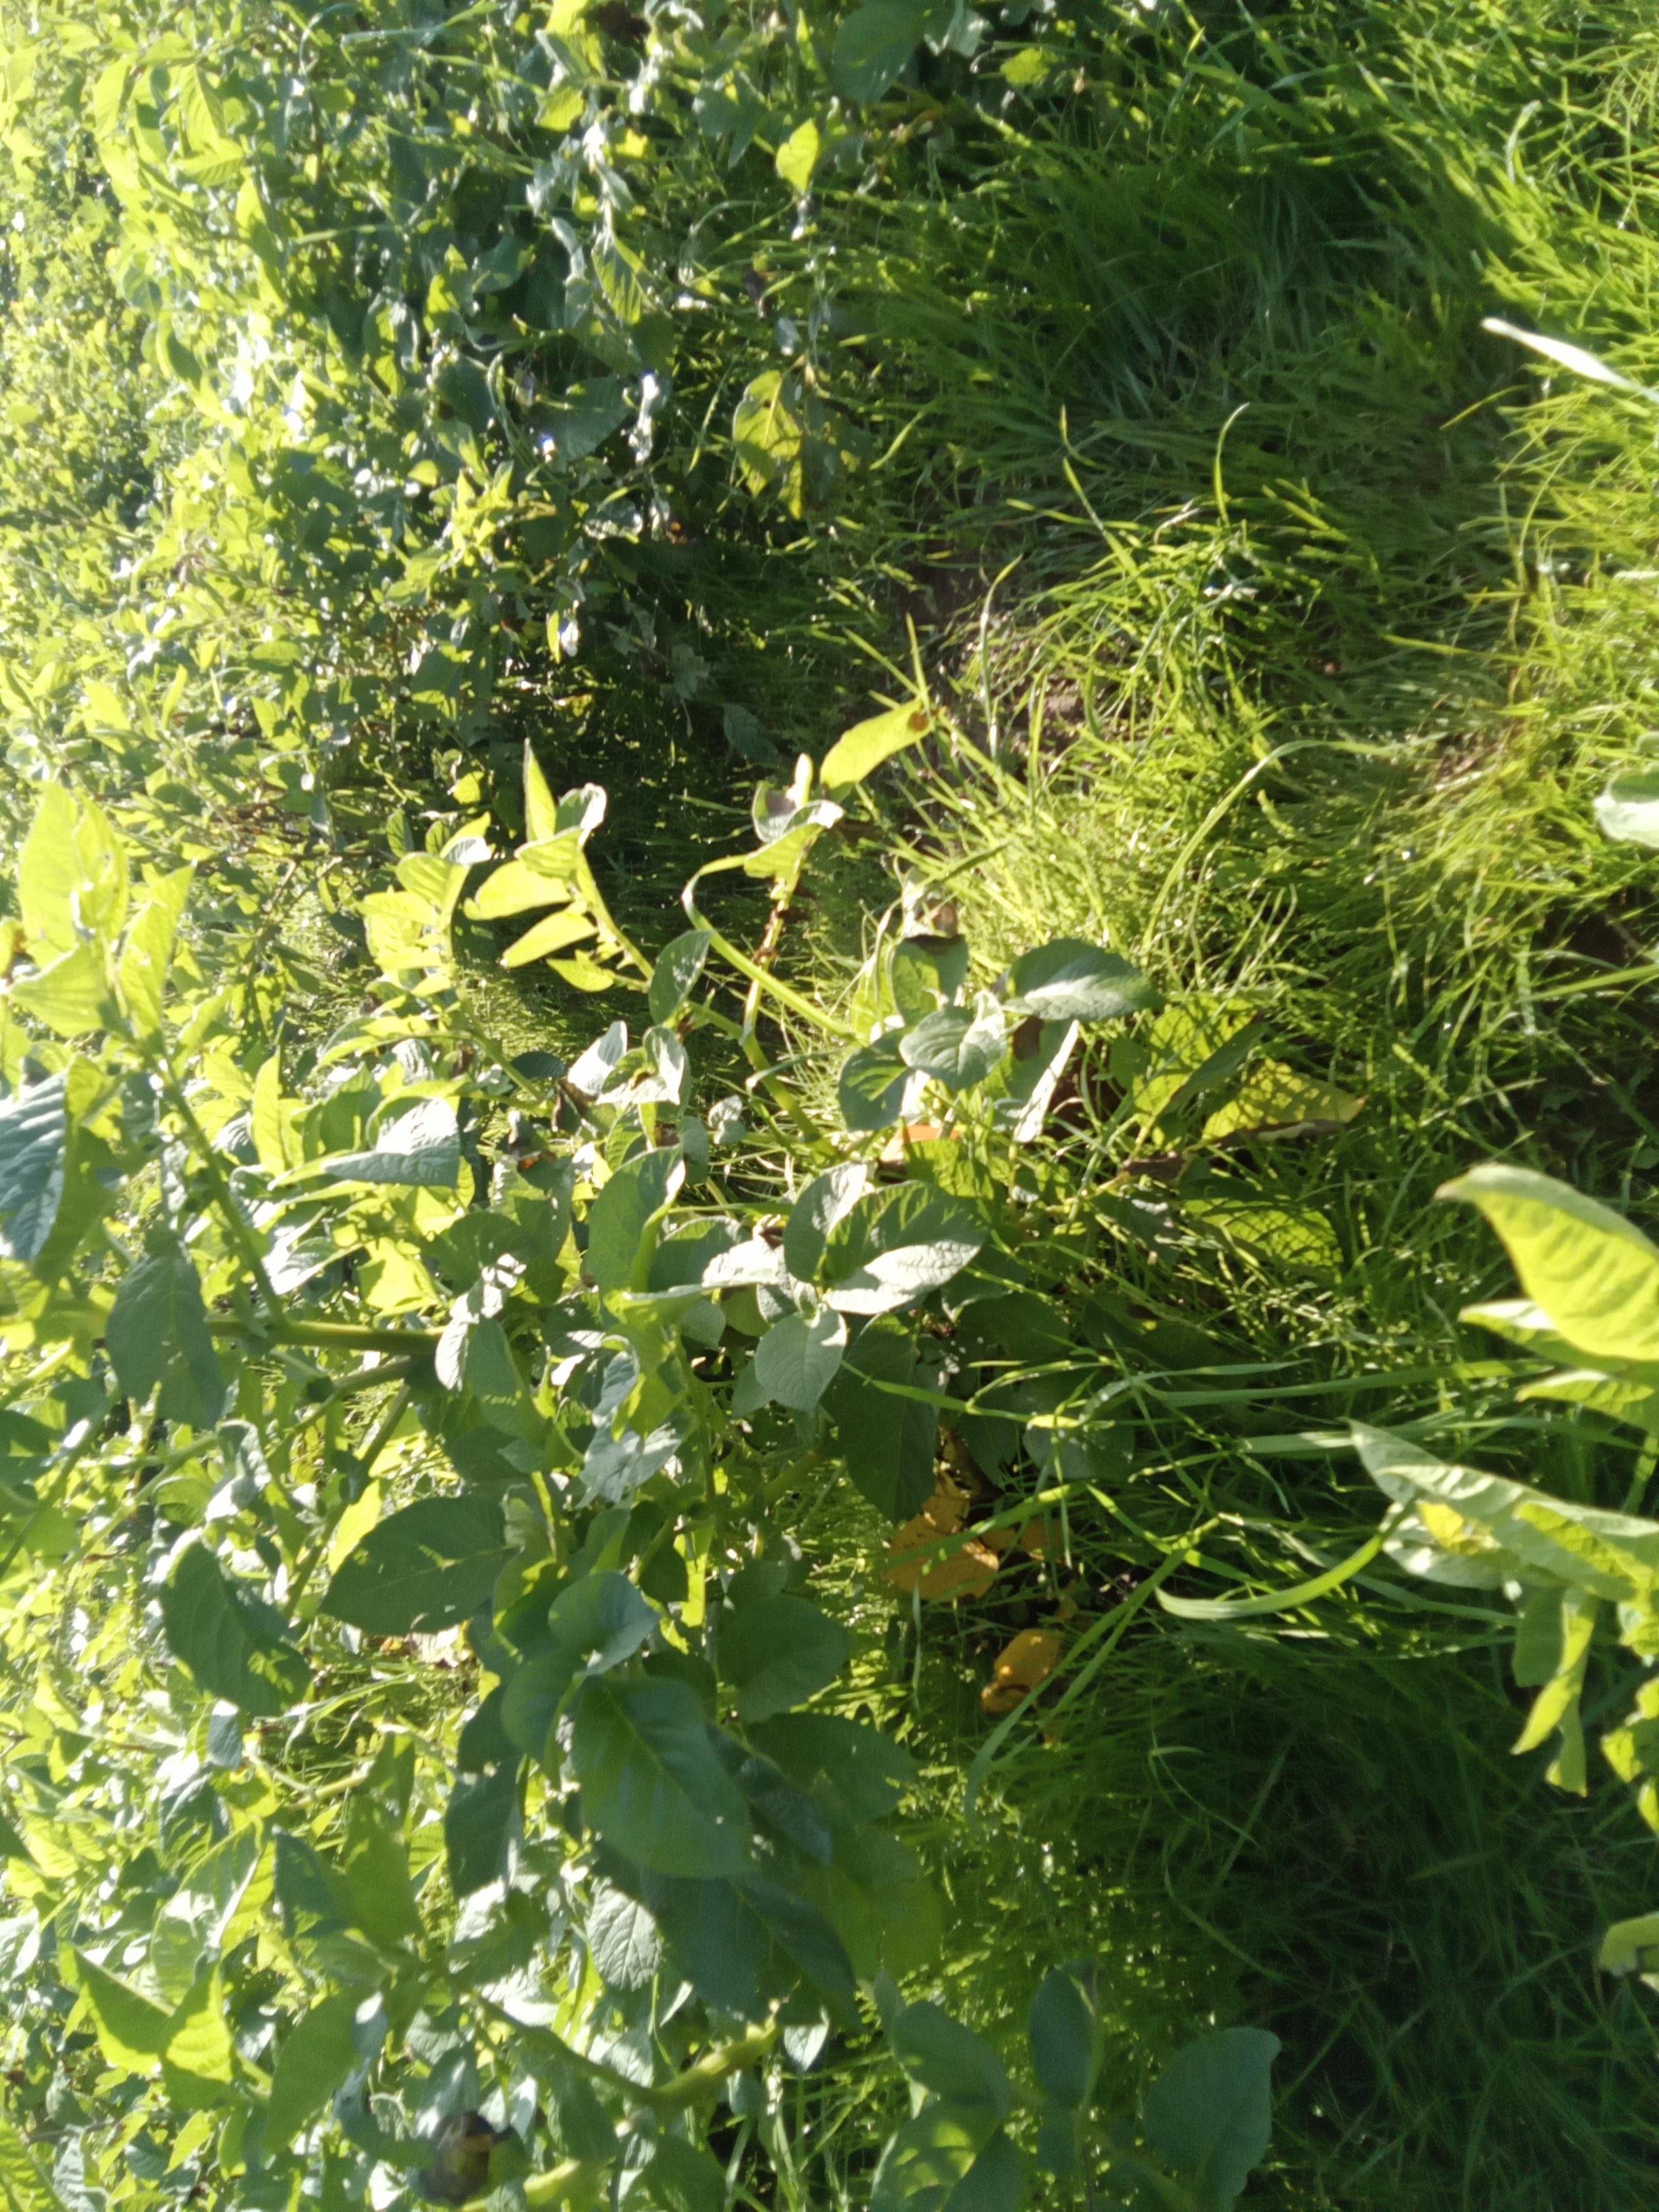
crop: potato
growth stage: flowering
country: Kenya
